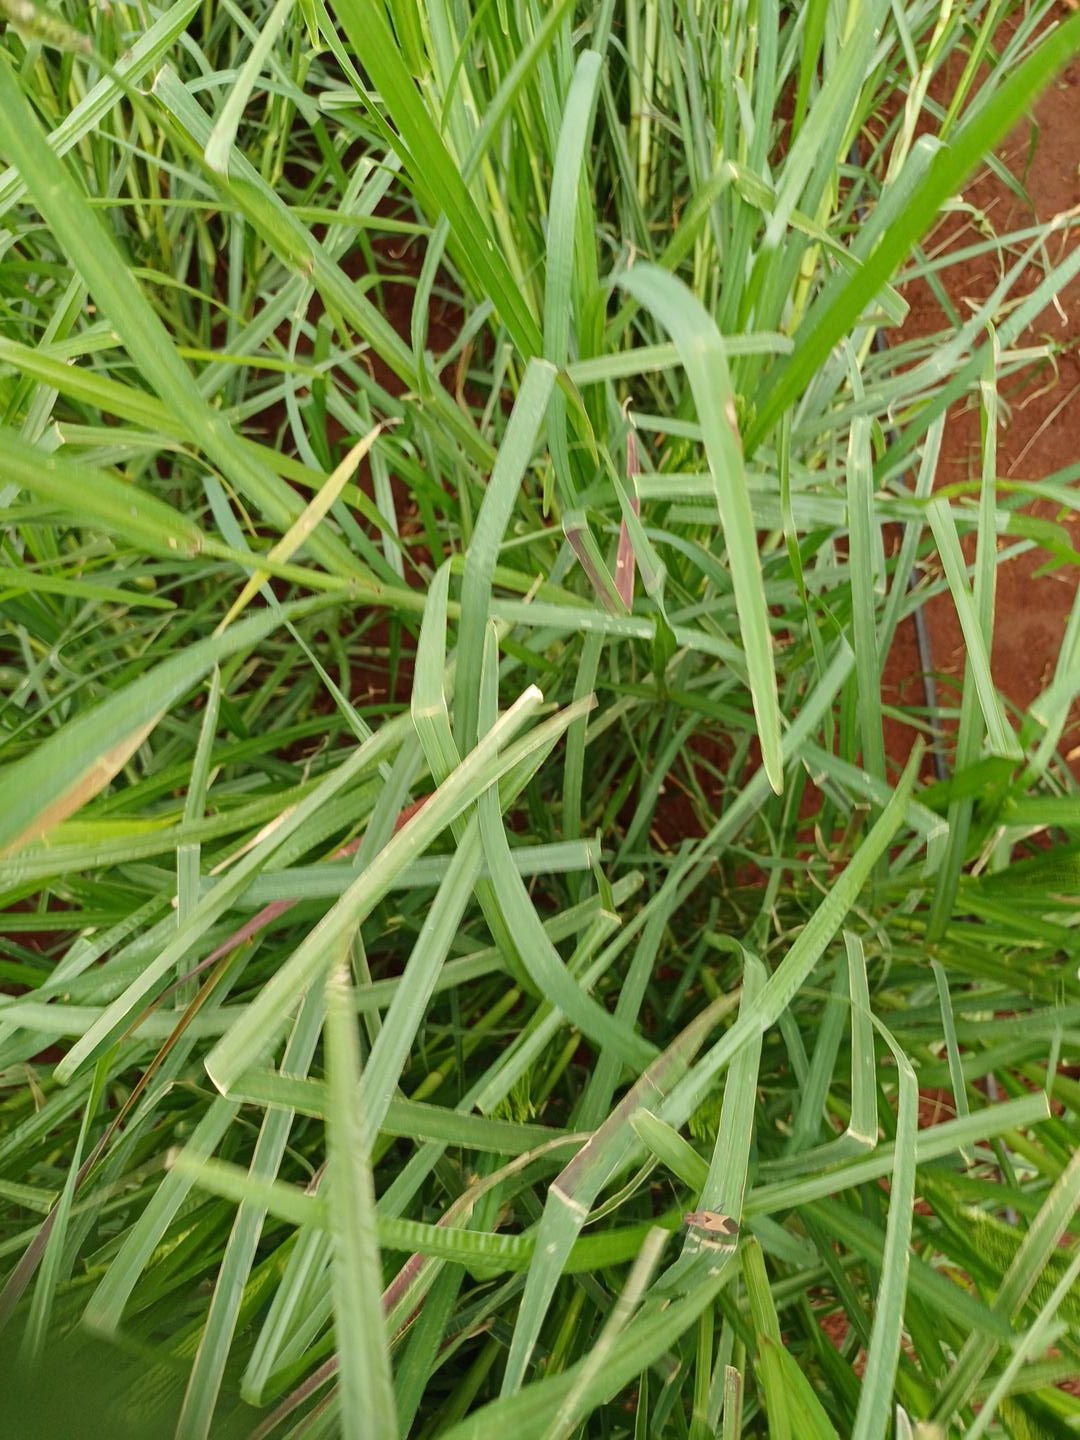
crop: finger millet
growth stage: heading tuber
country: Kenya
